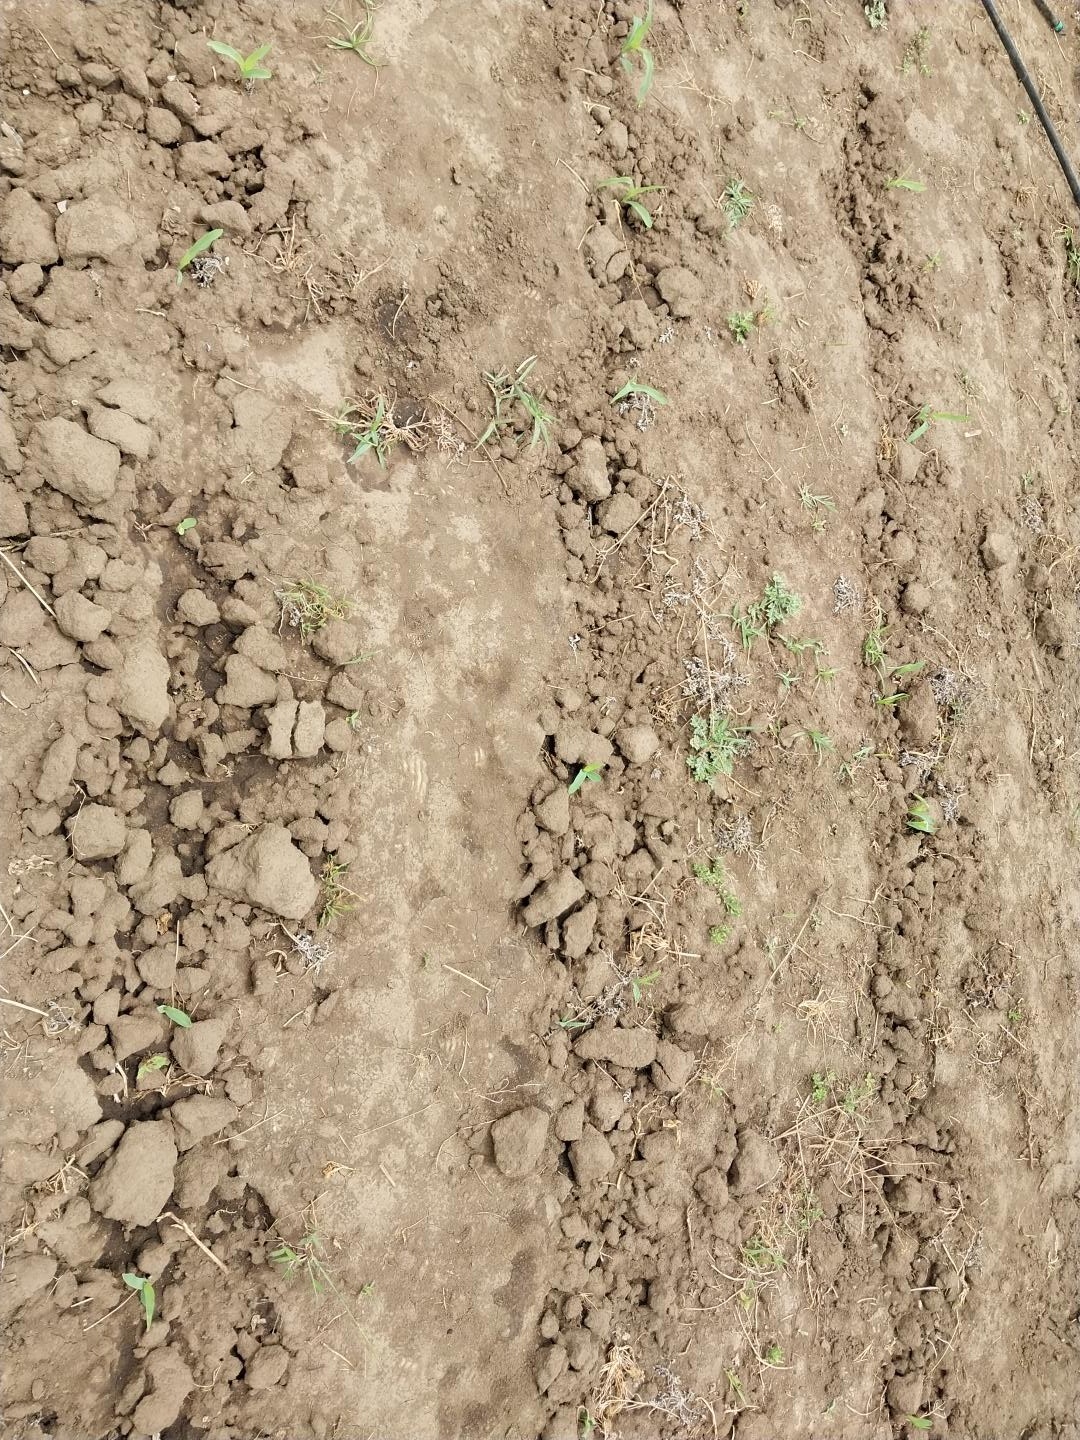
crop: maize
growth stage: emergence
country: Tanzania
